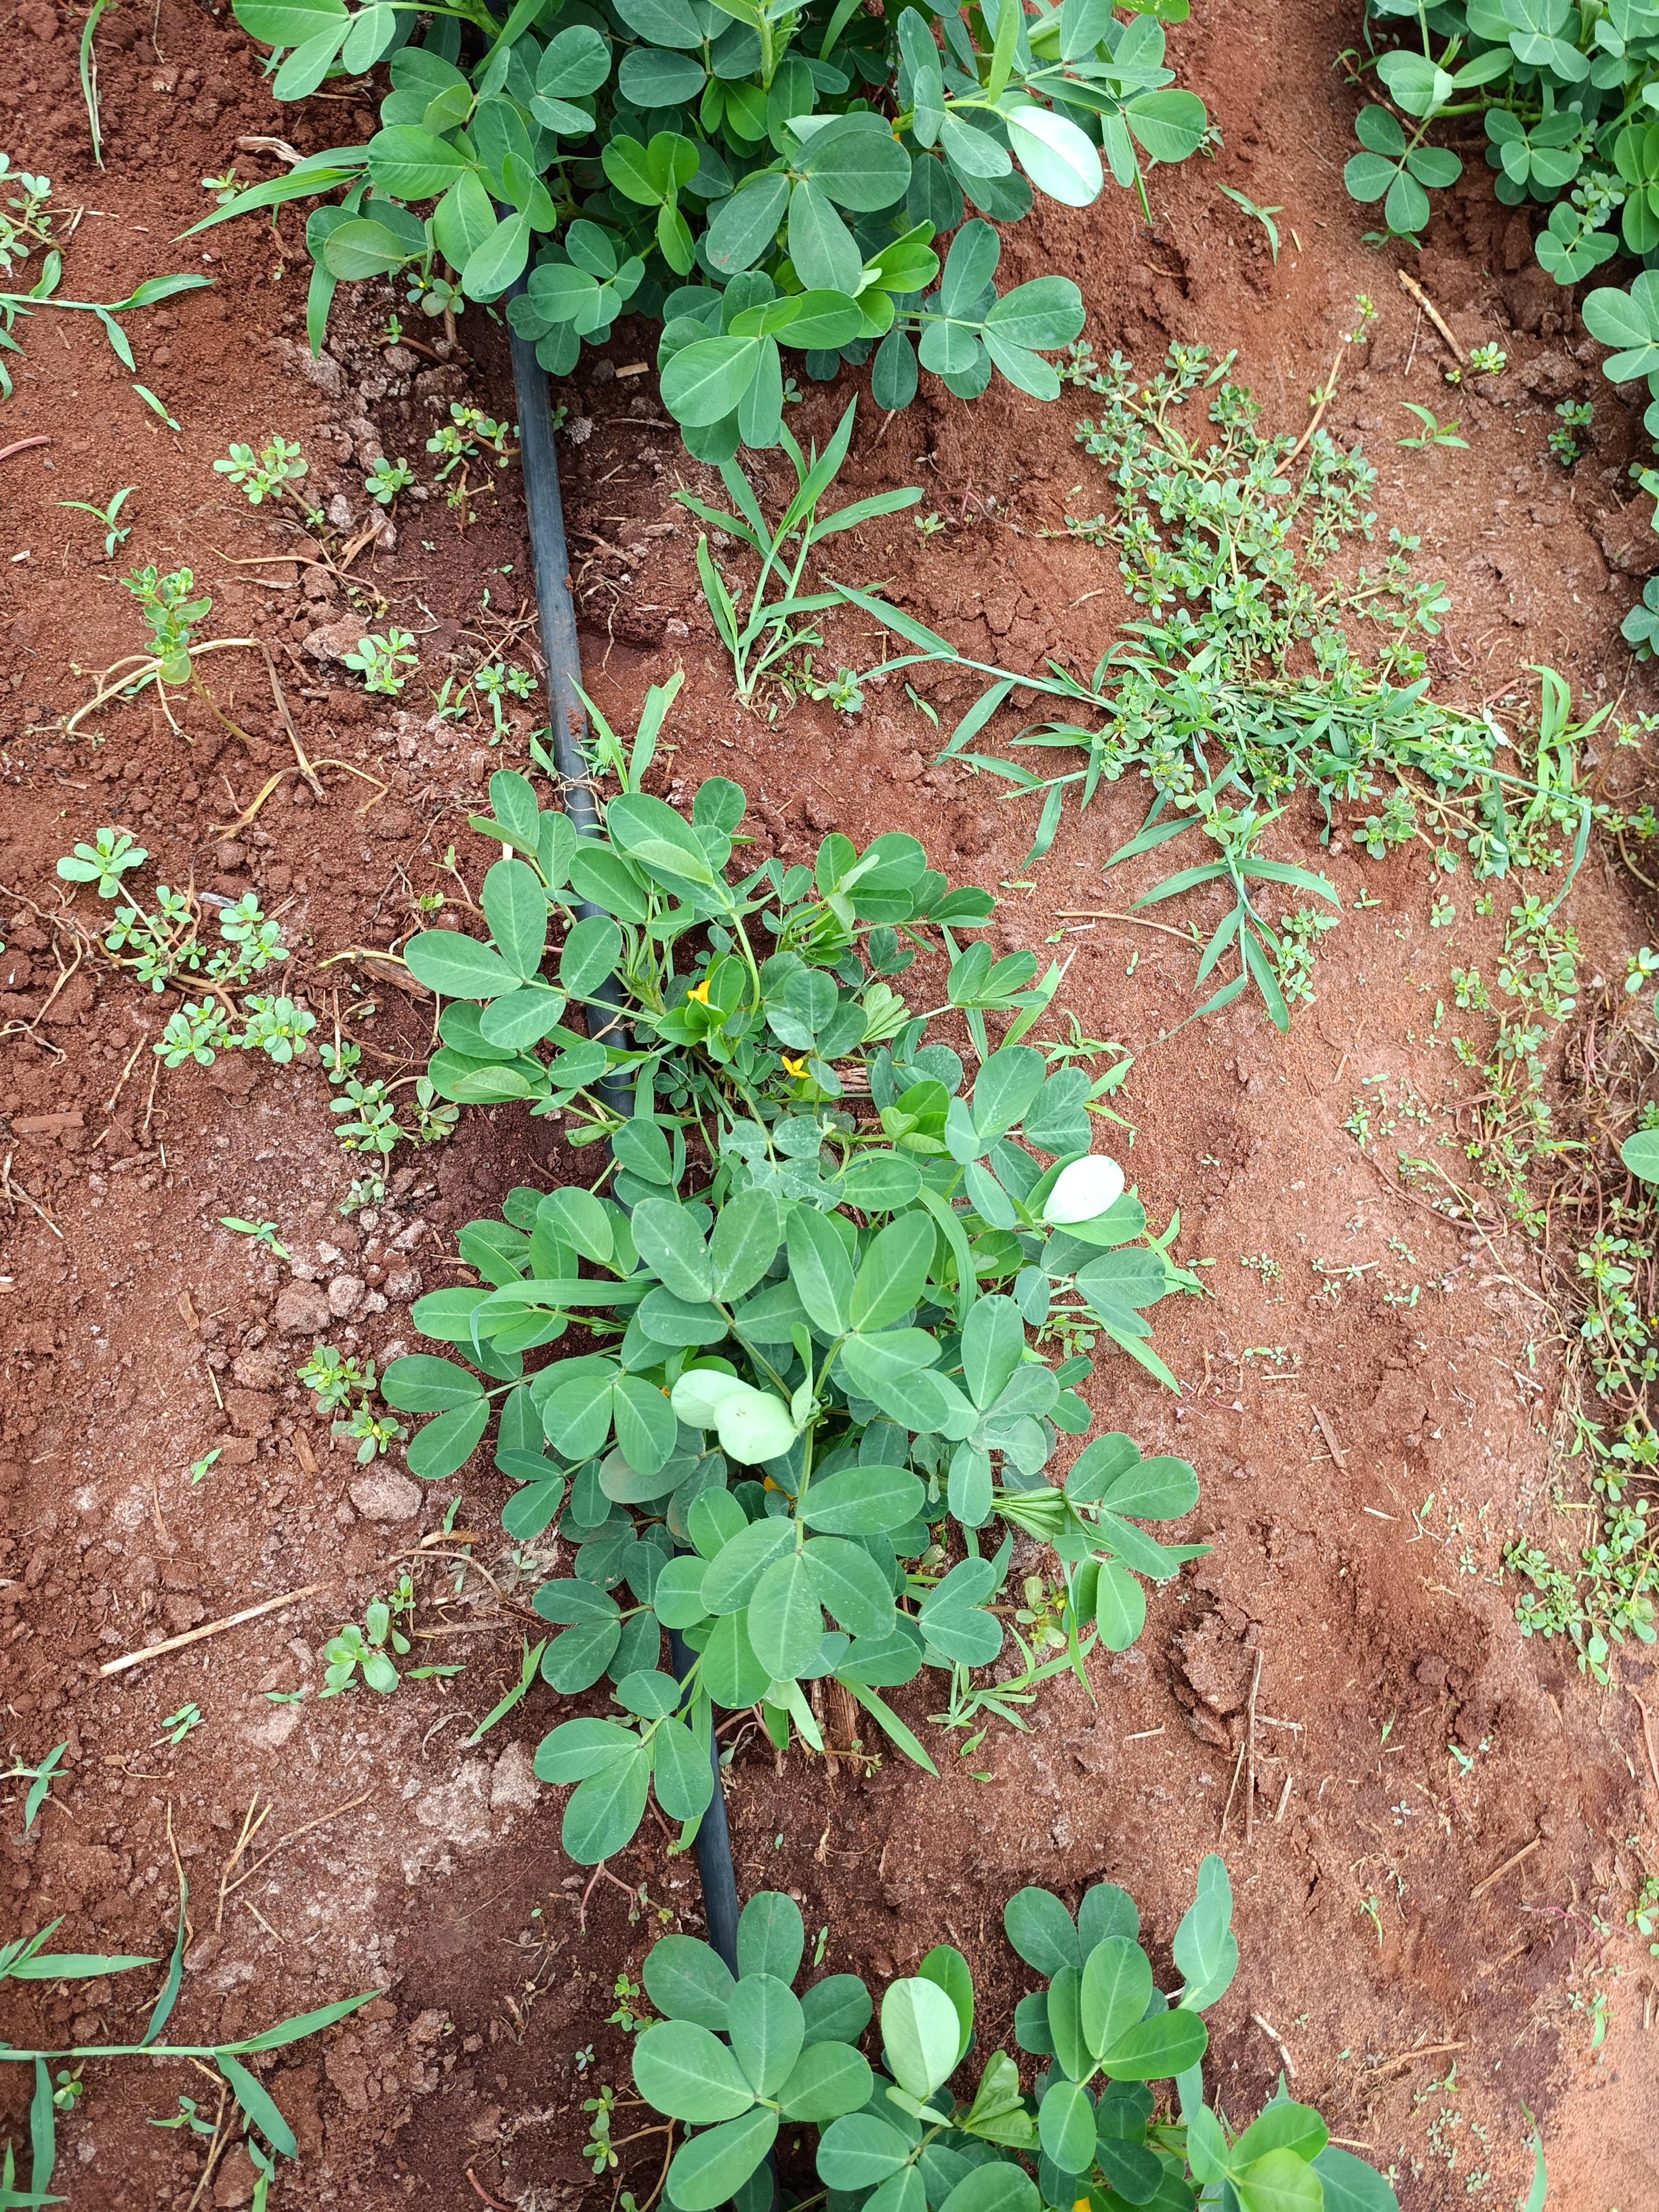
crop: groundnut
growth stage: flowering
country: Kenya
